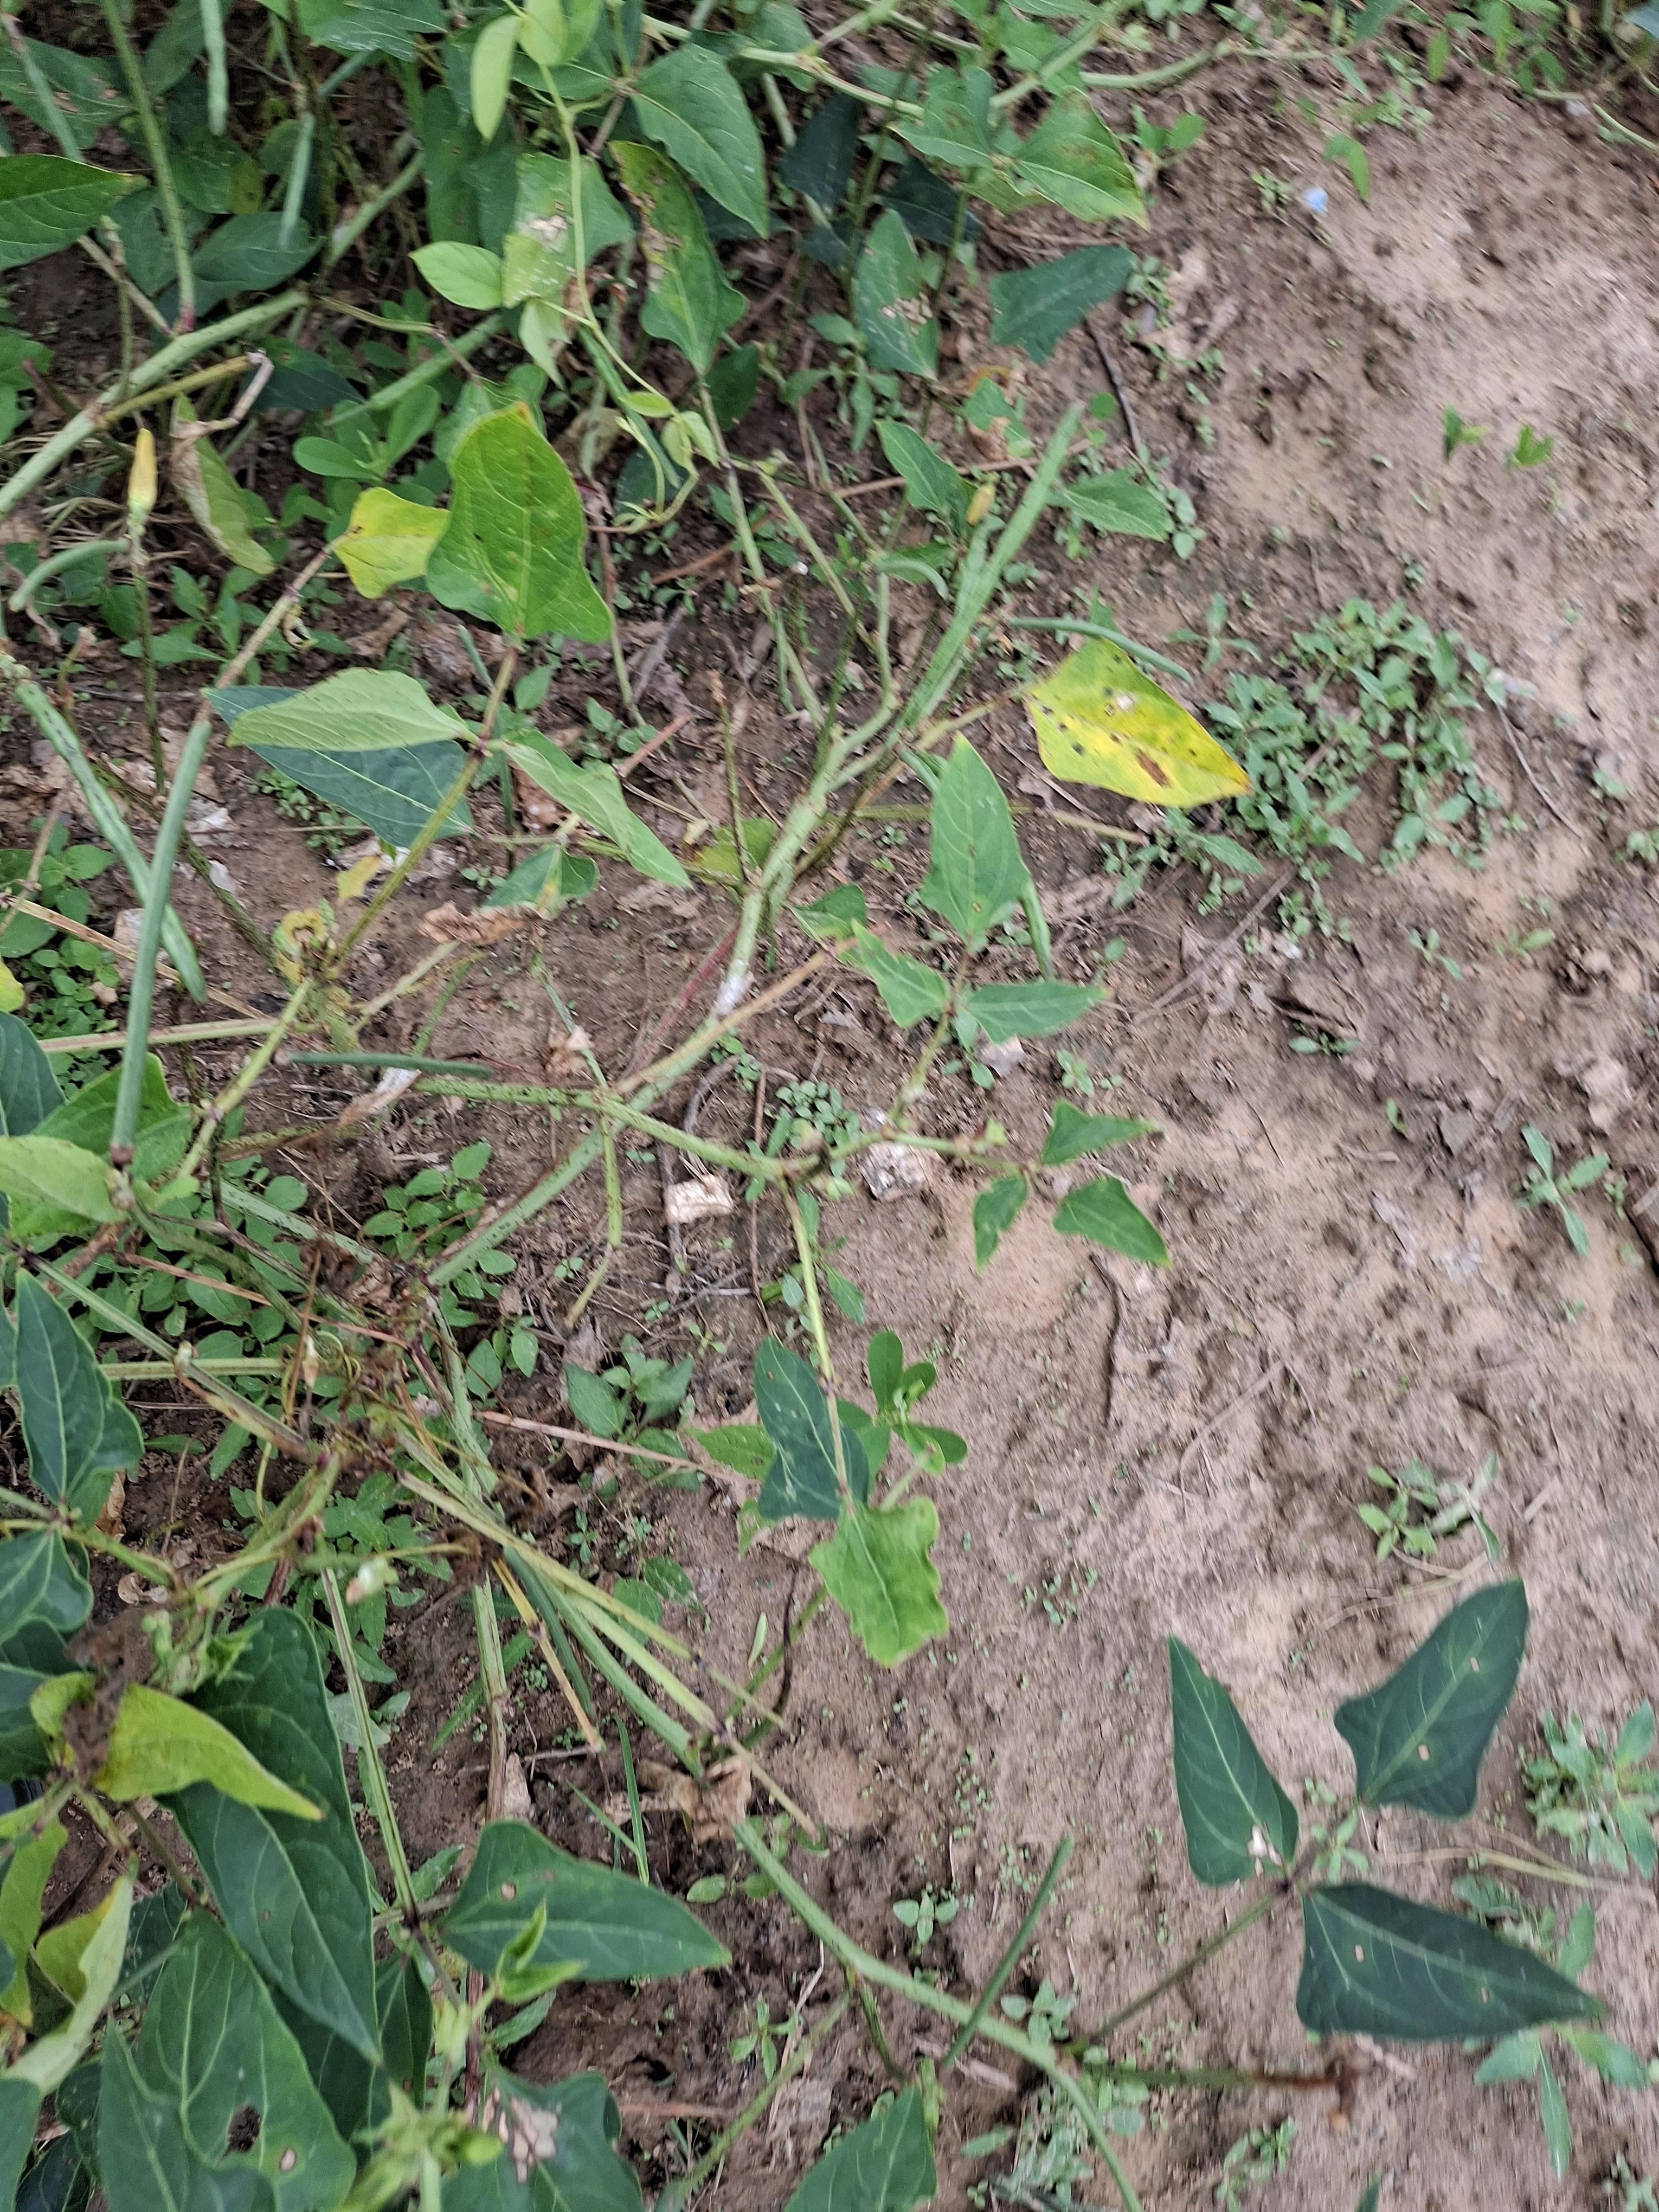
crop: cowpea
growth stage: development pod
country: Nigeria
